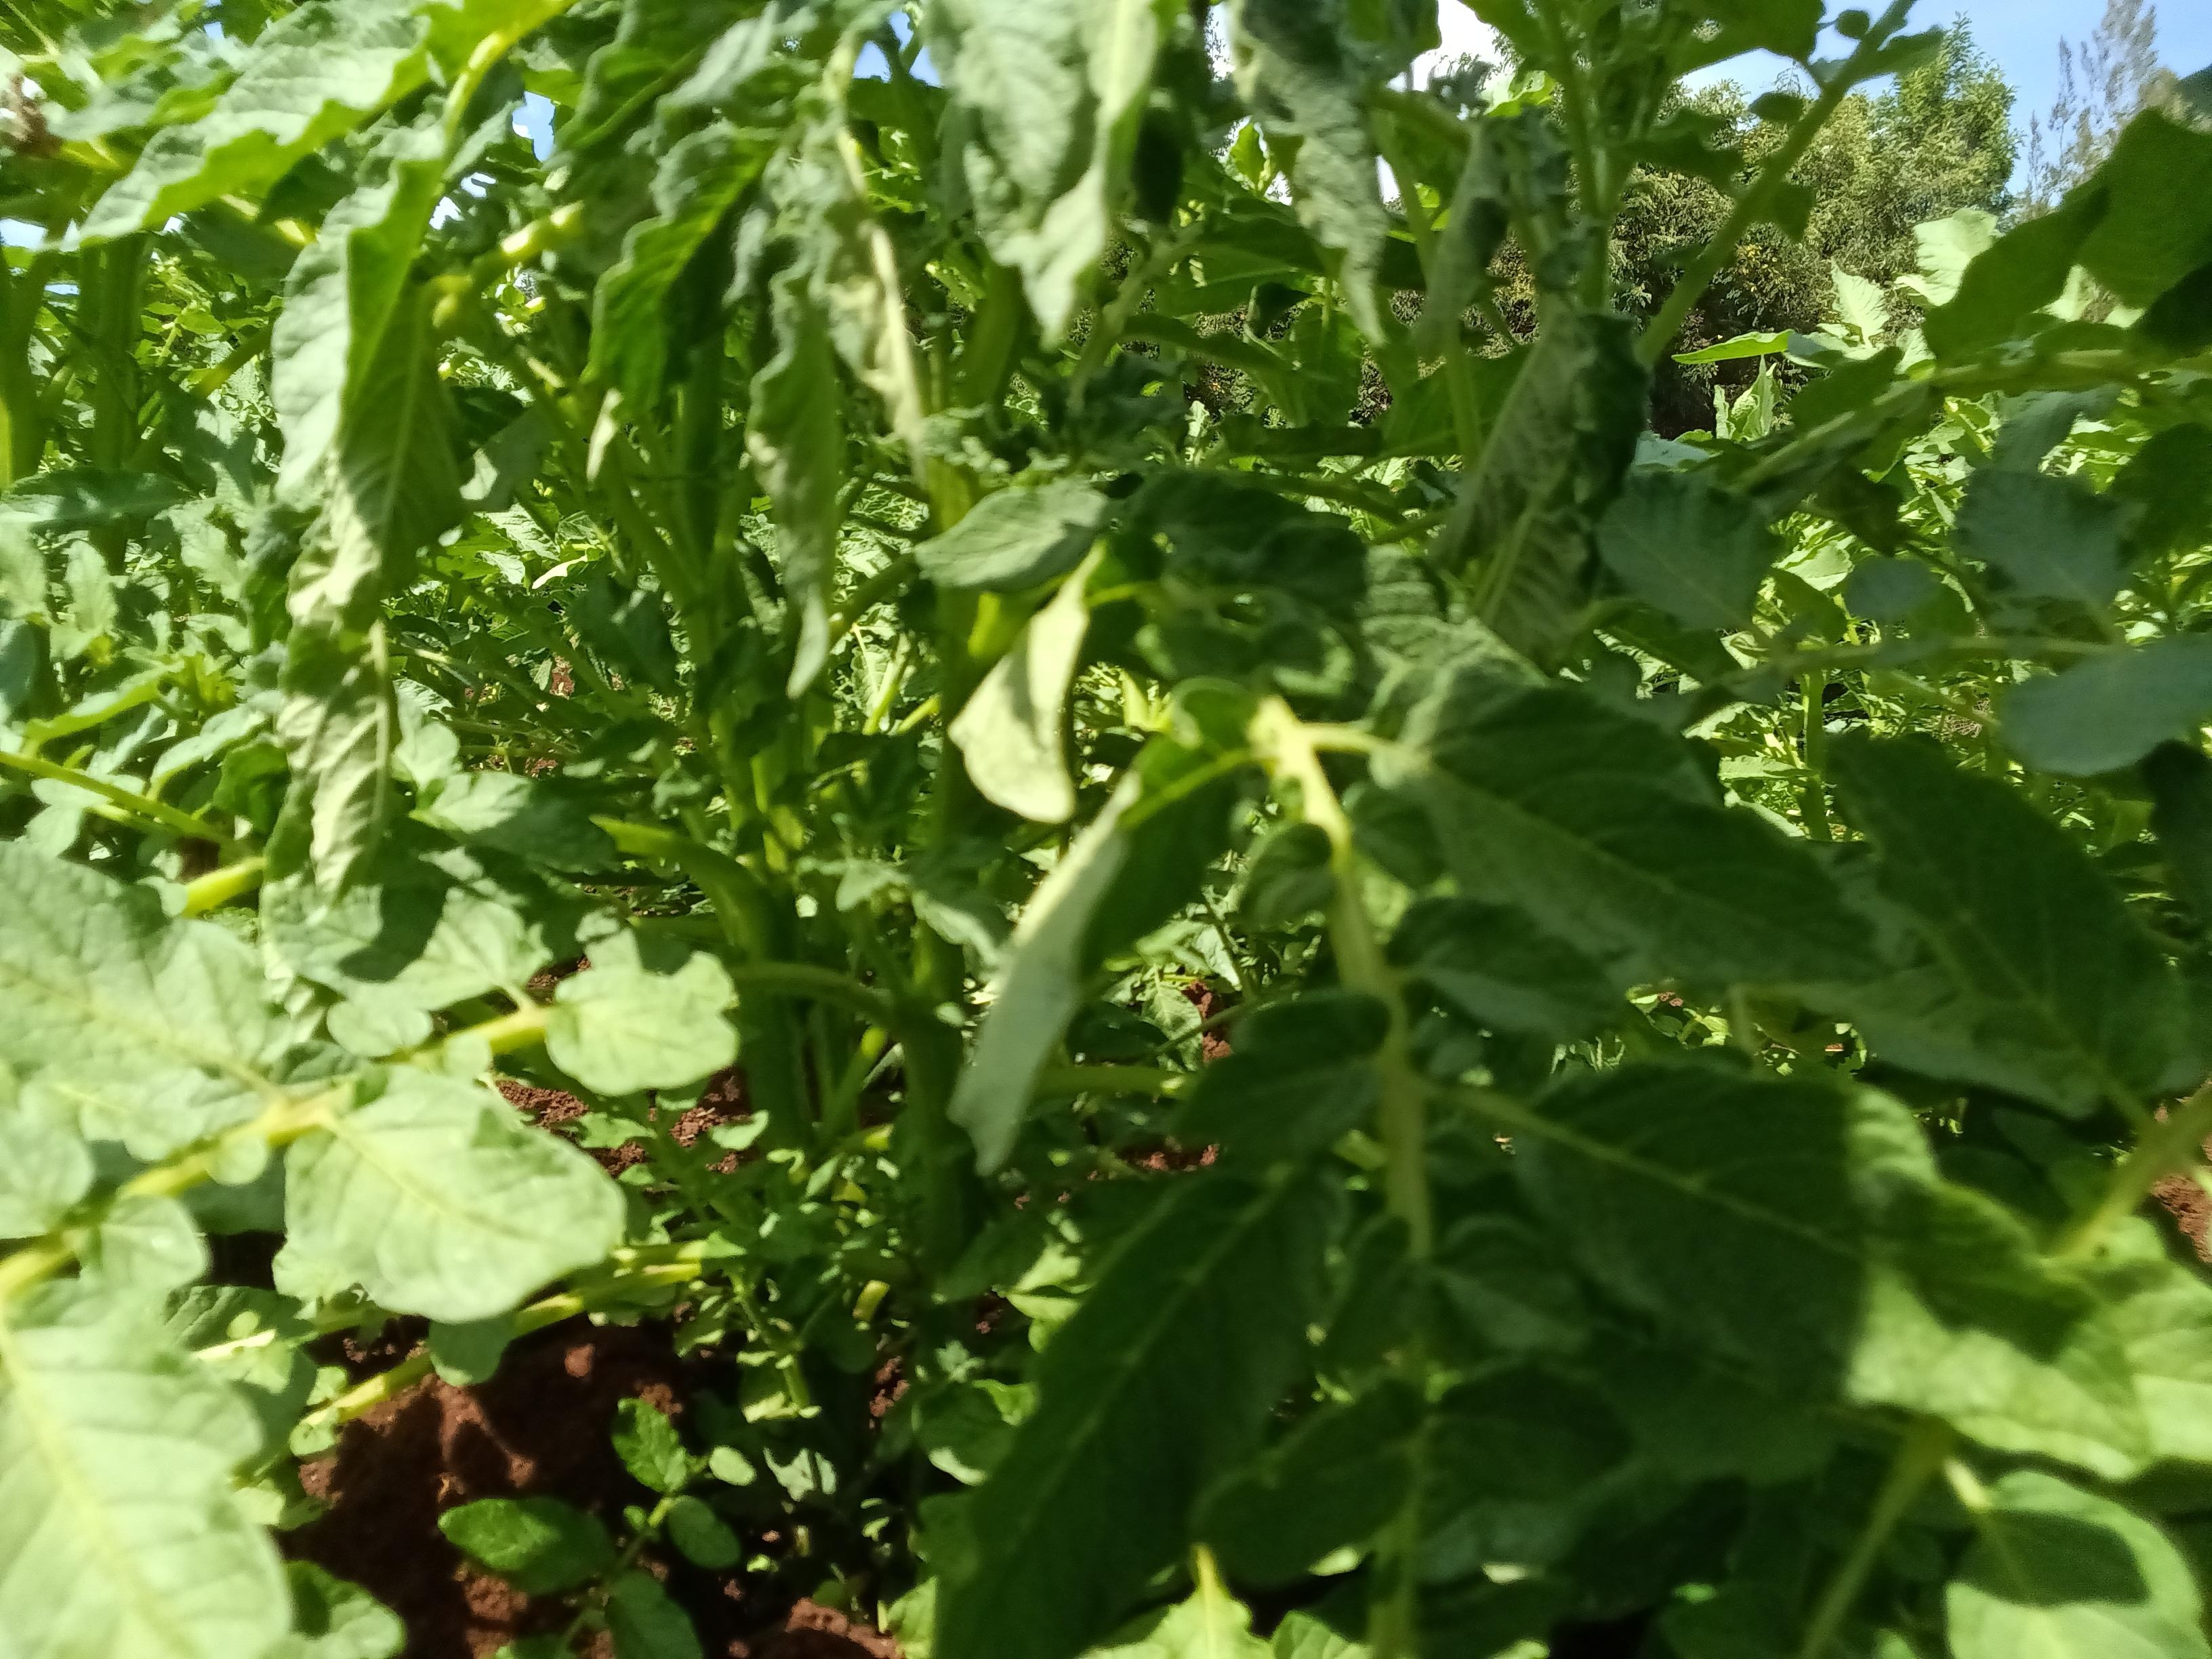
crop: potato
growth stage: vegetative
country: Kenya
